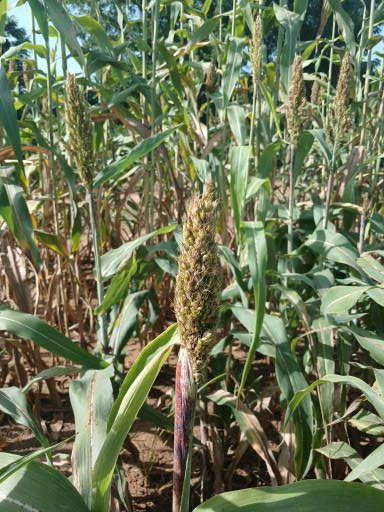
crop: sorghum
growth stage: filling grain
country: Senegal
